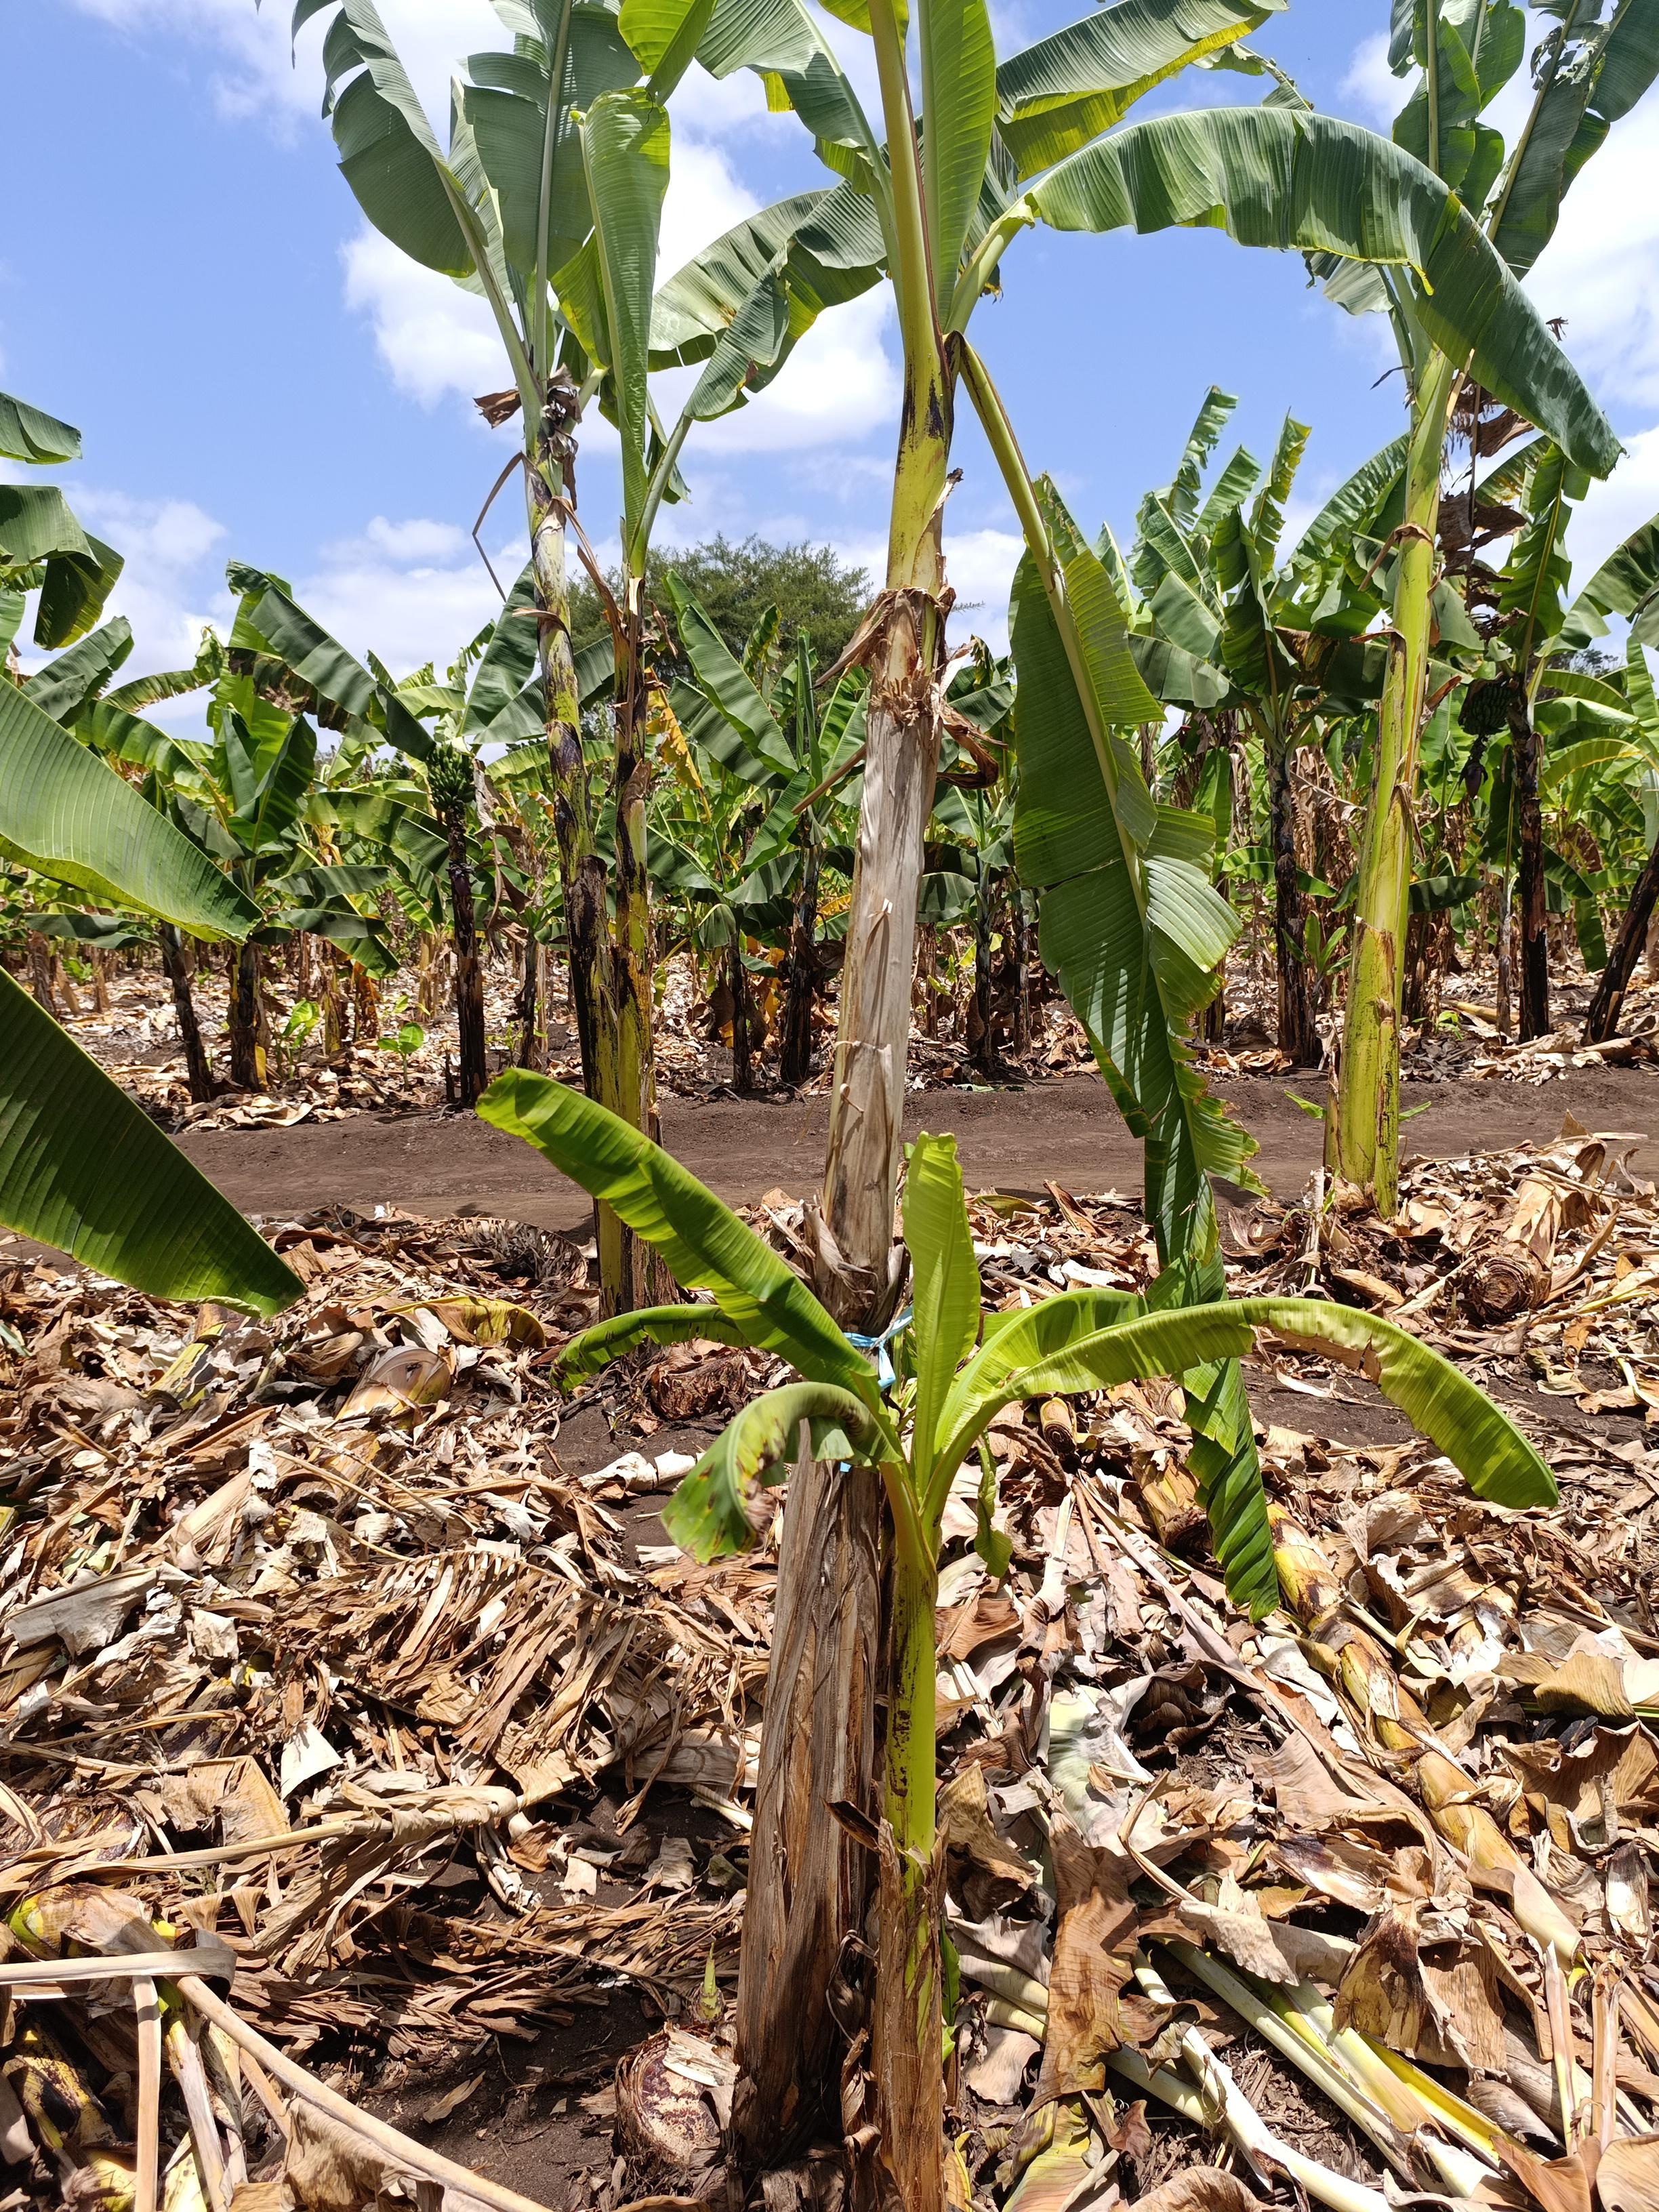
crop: banana
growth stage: vegetative
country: Tanzania
